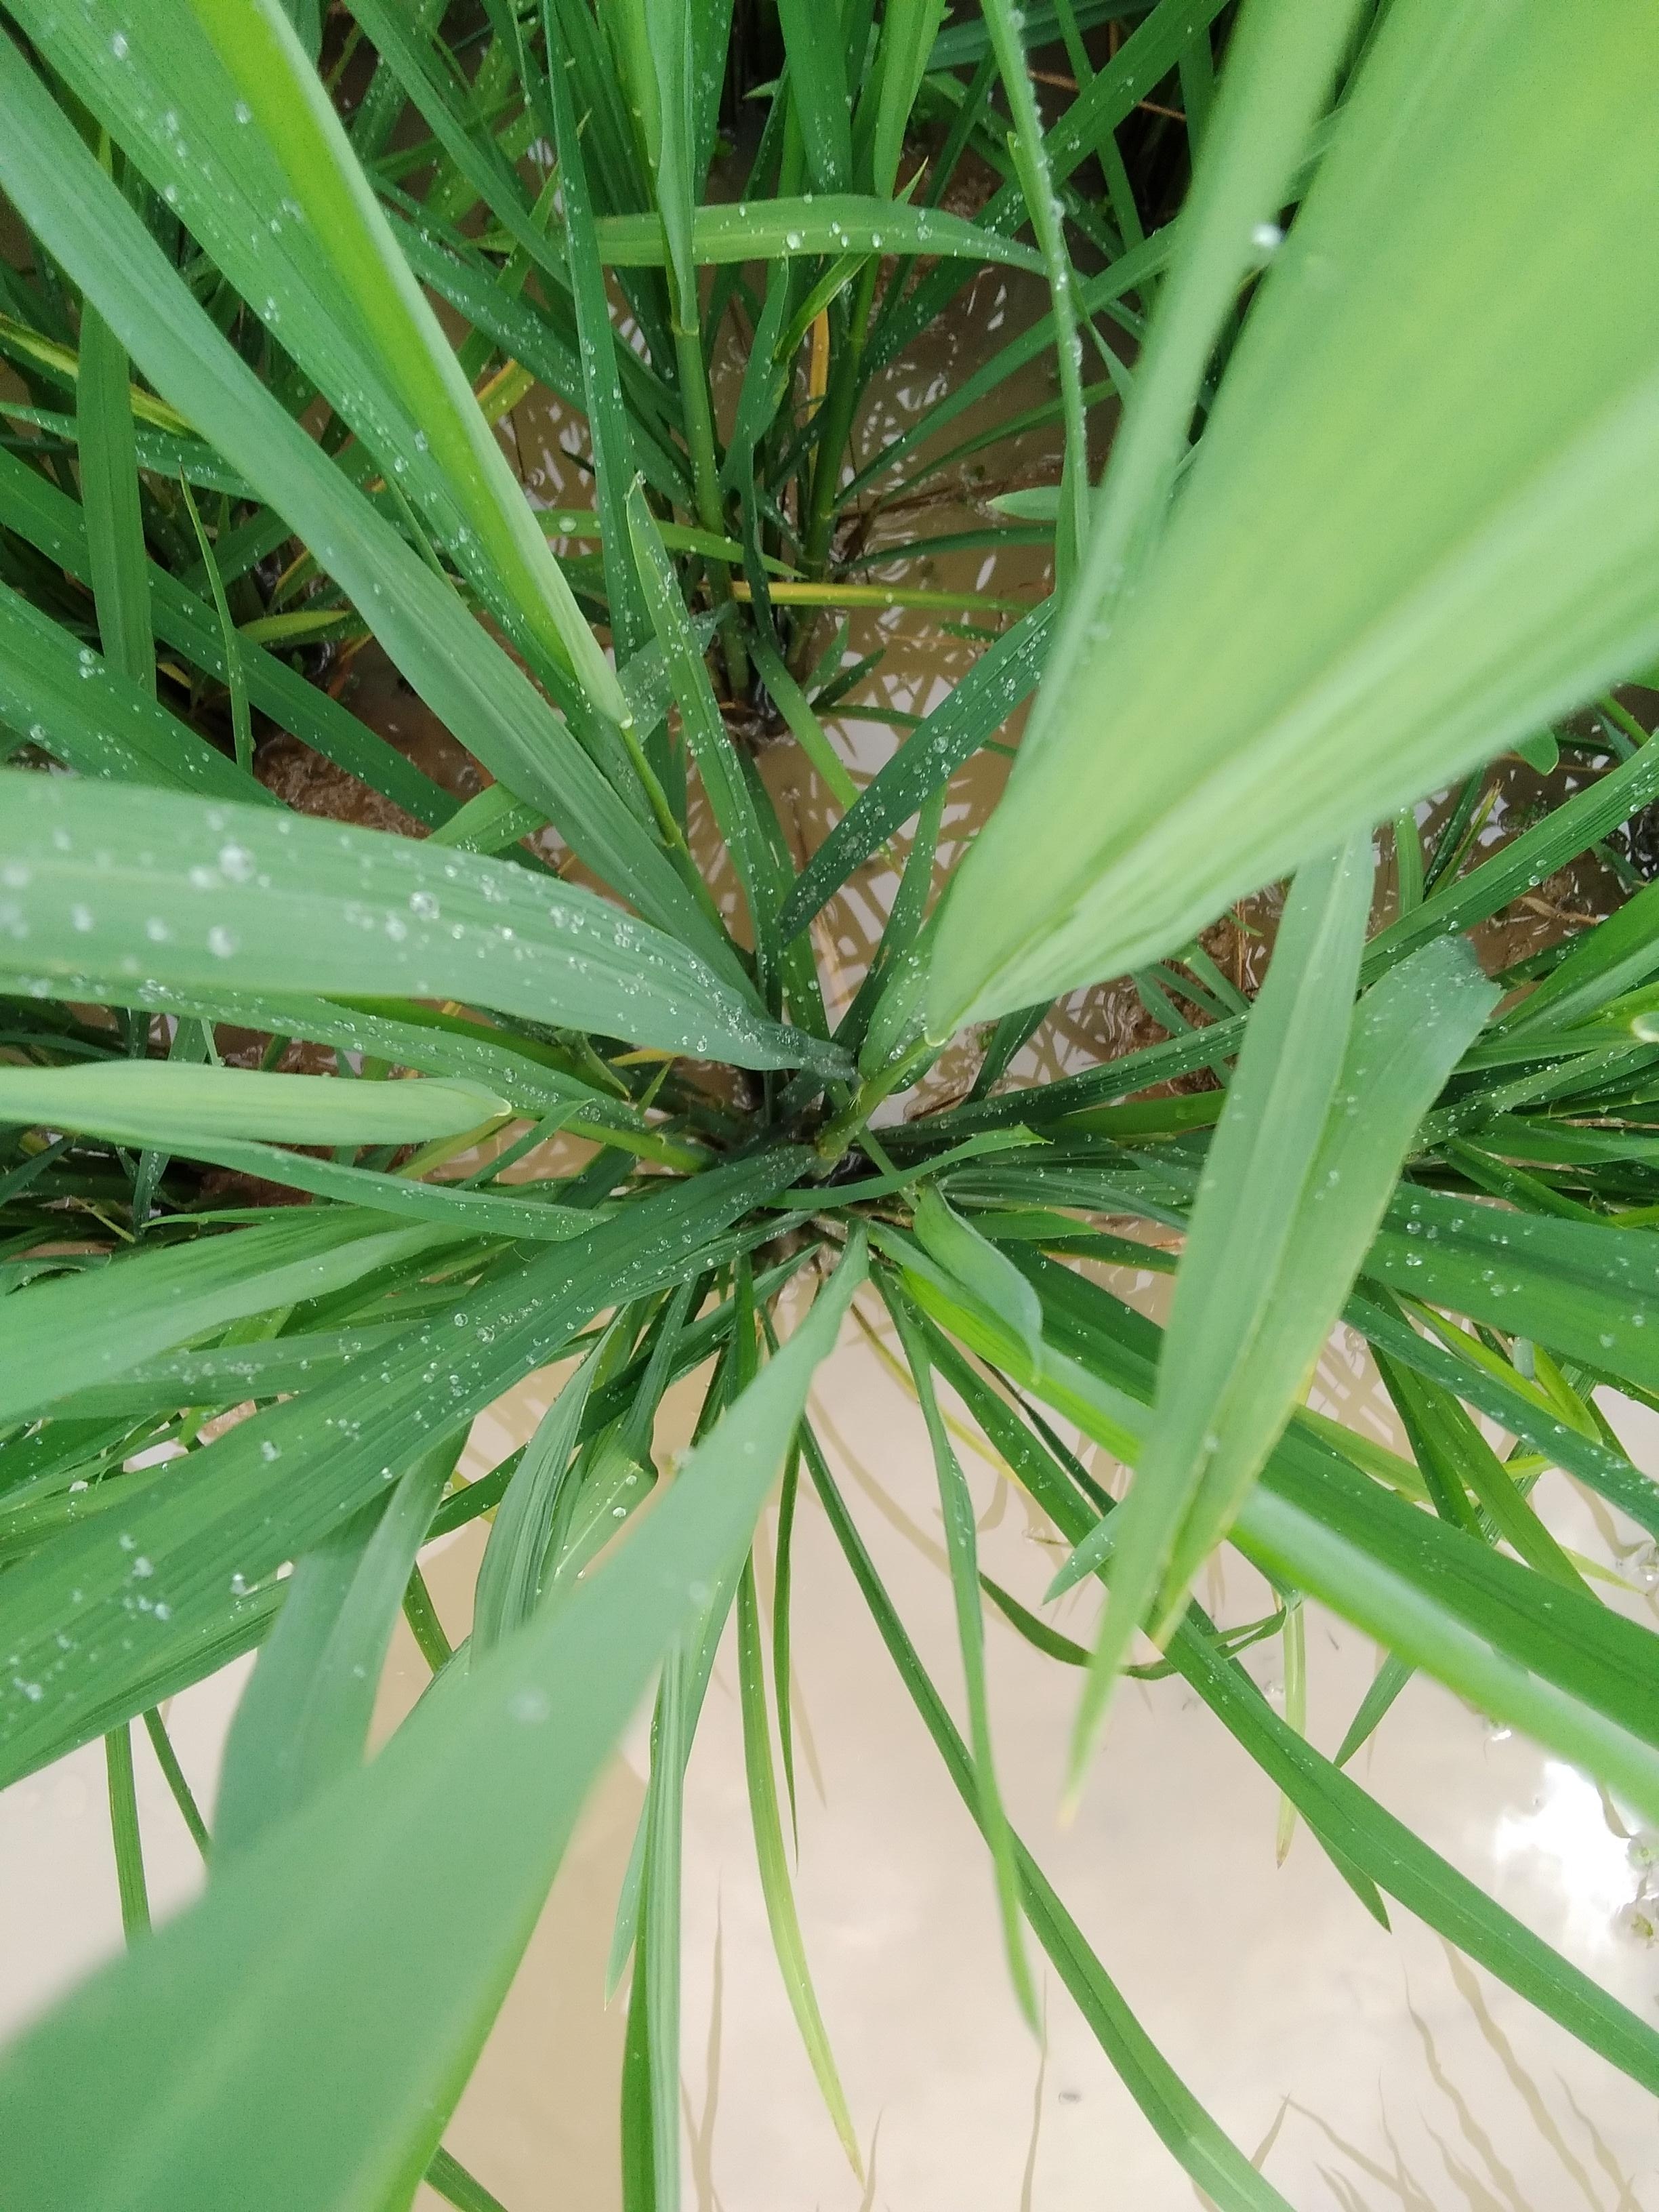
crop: rice
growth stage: booting
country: Nigeria
